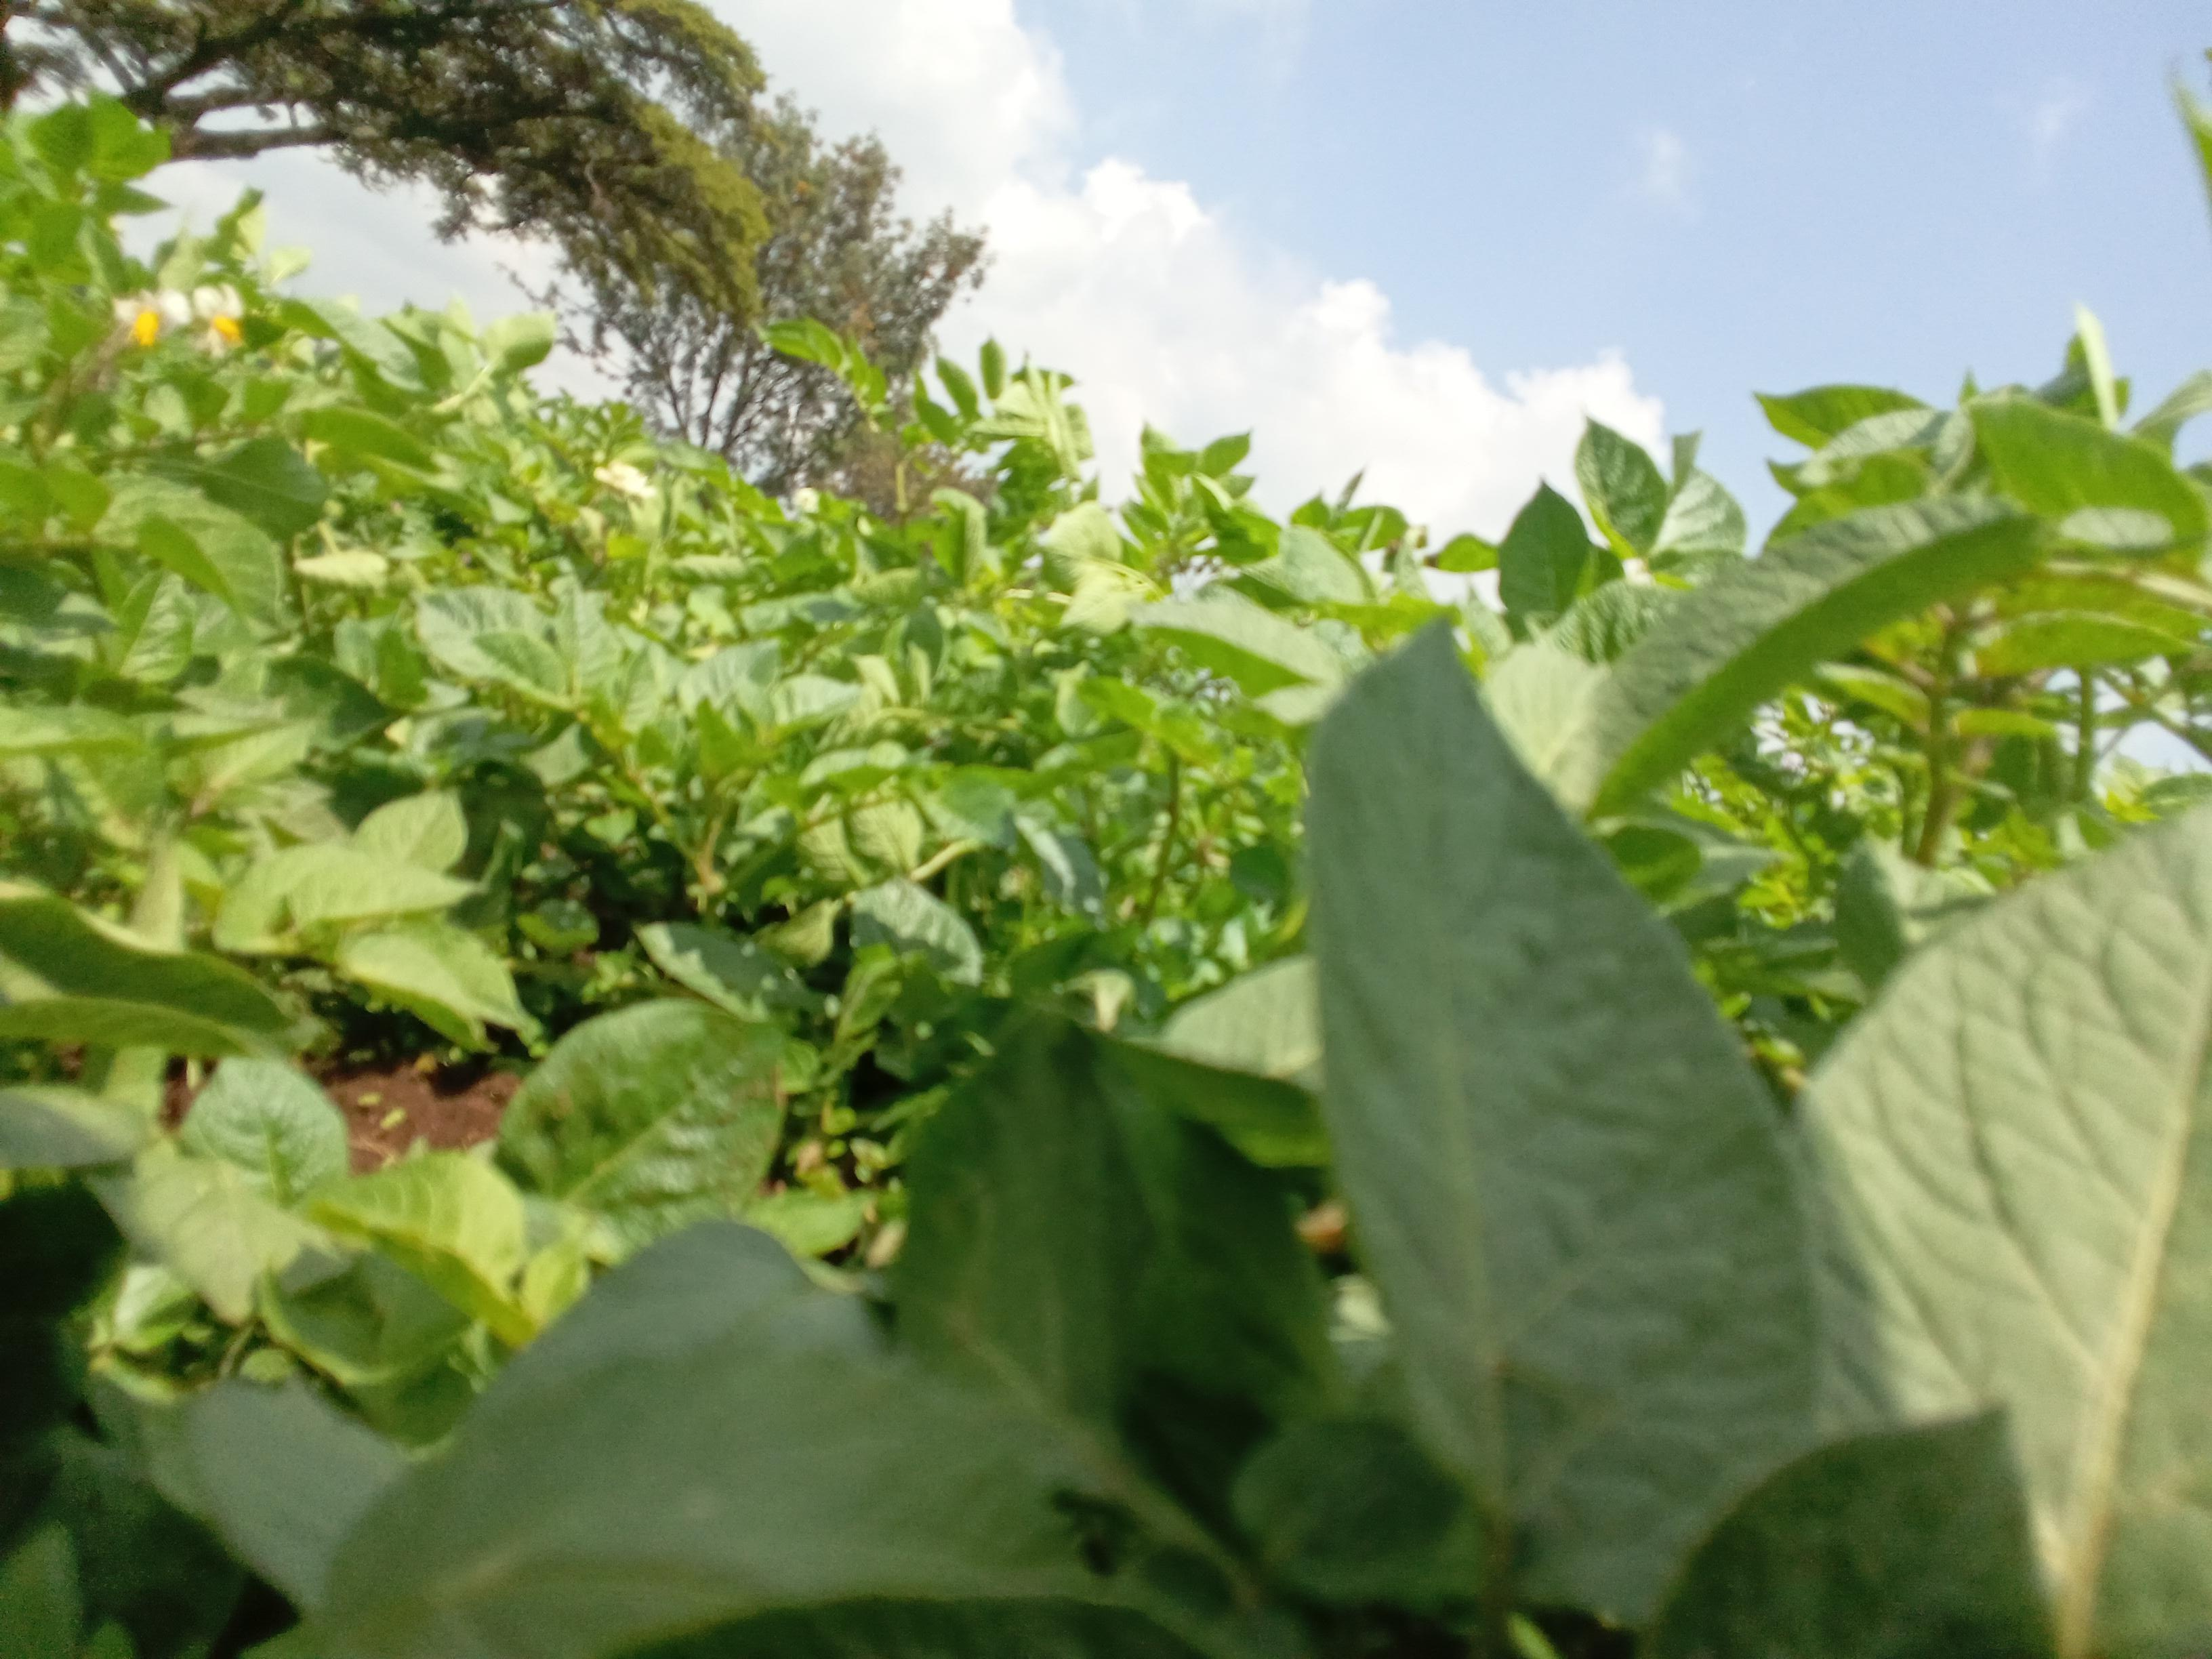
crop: potato
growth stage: flowering
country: Kenya
